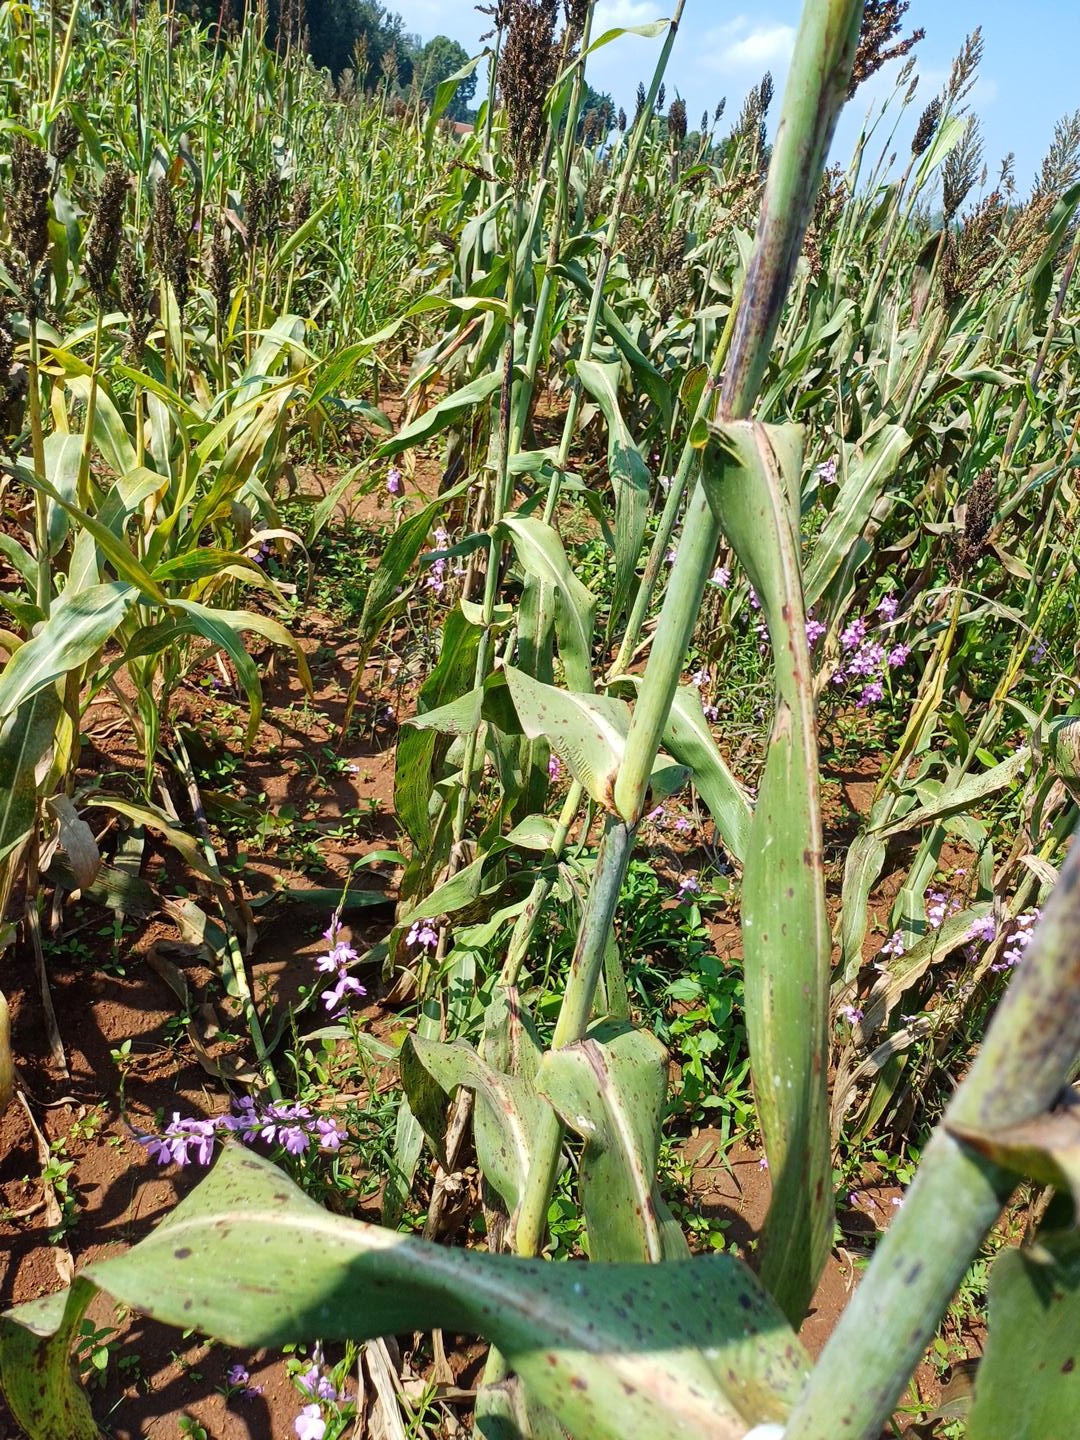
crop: sorghum
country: Kenya
